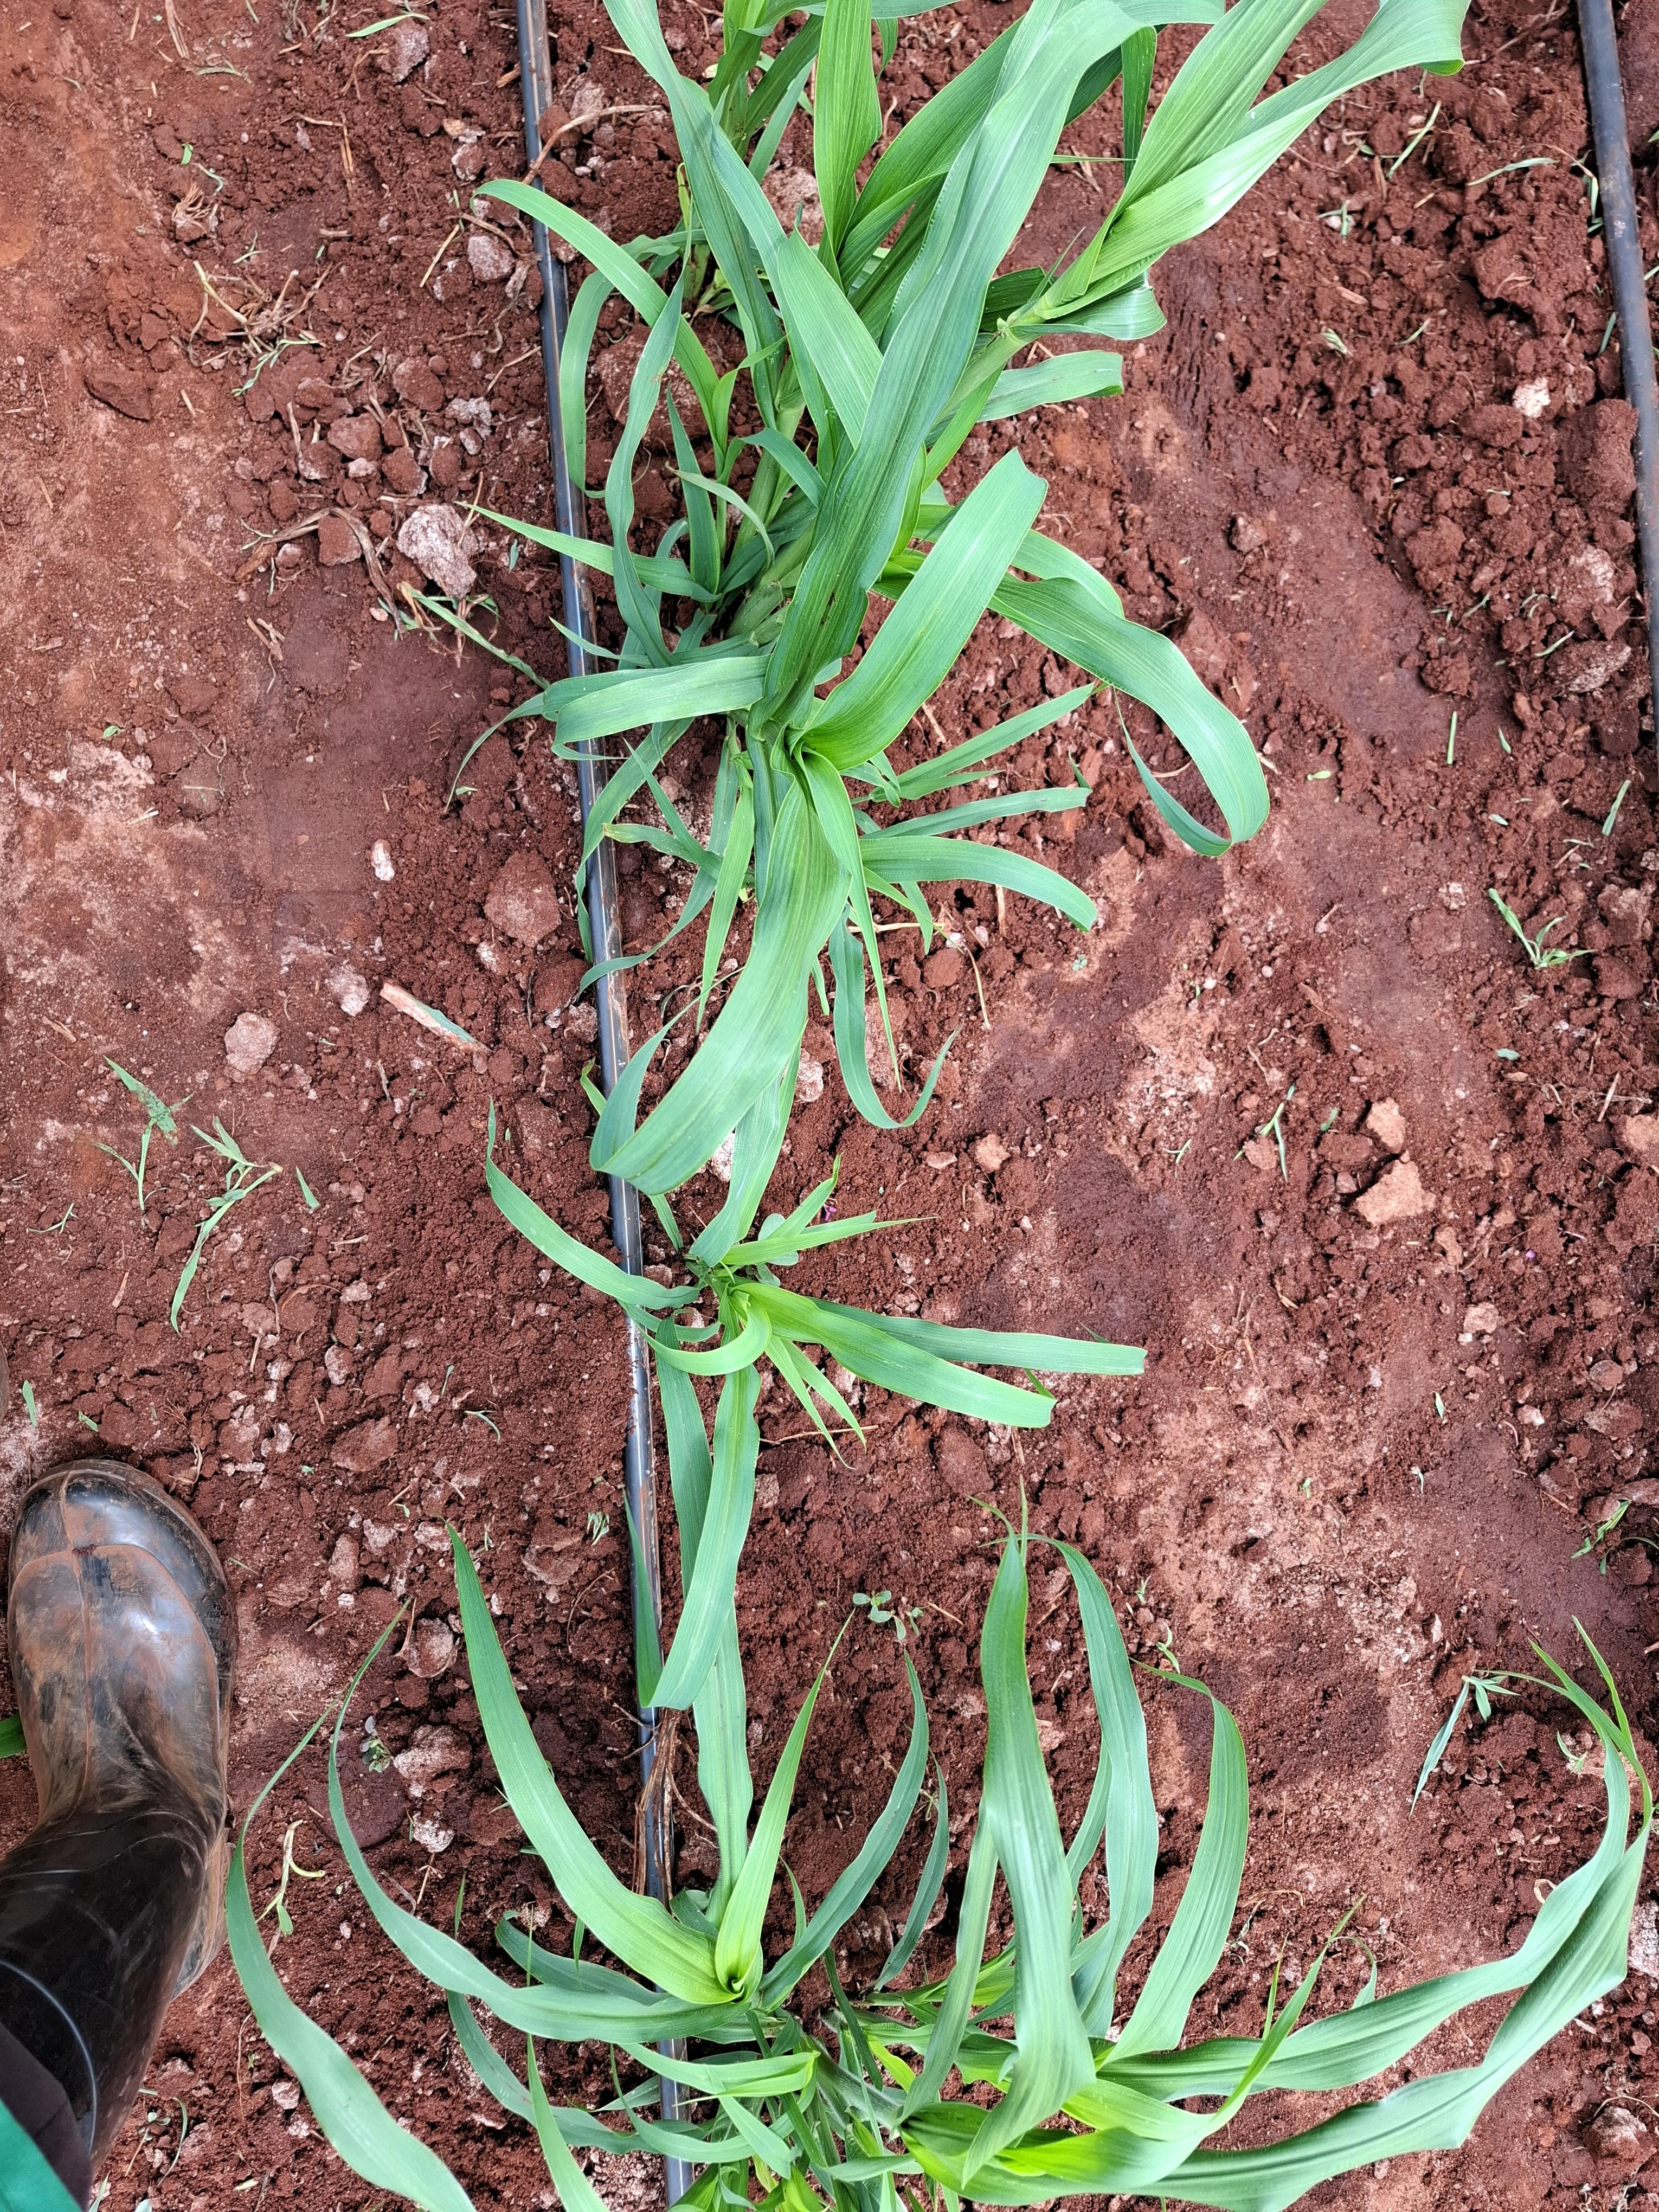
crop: pearl millet
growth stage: elongation stem
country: Kenya
